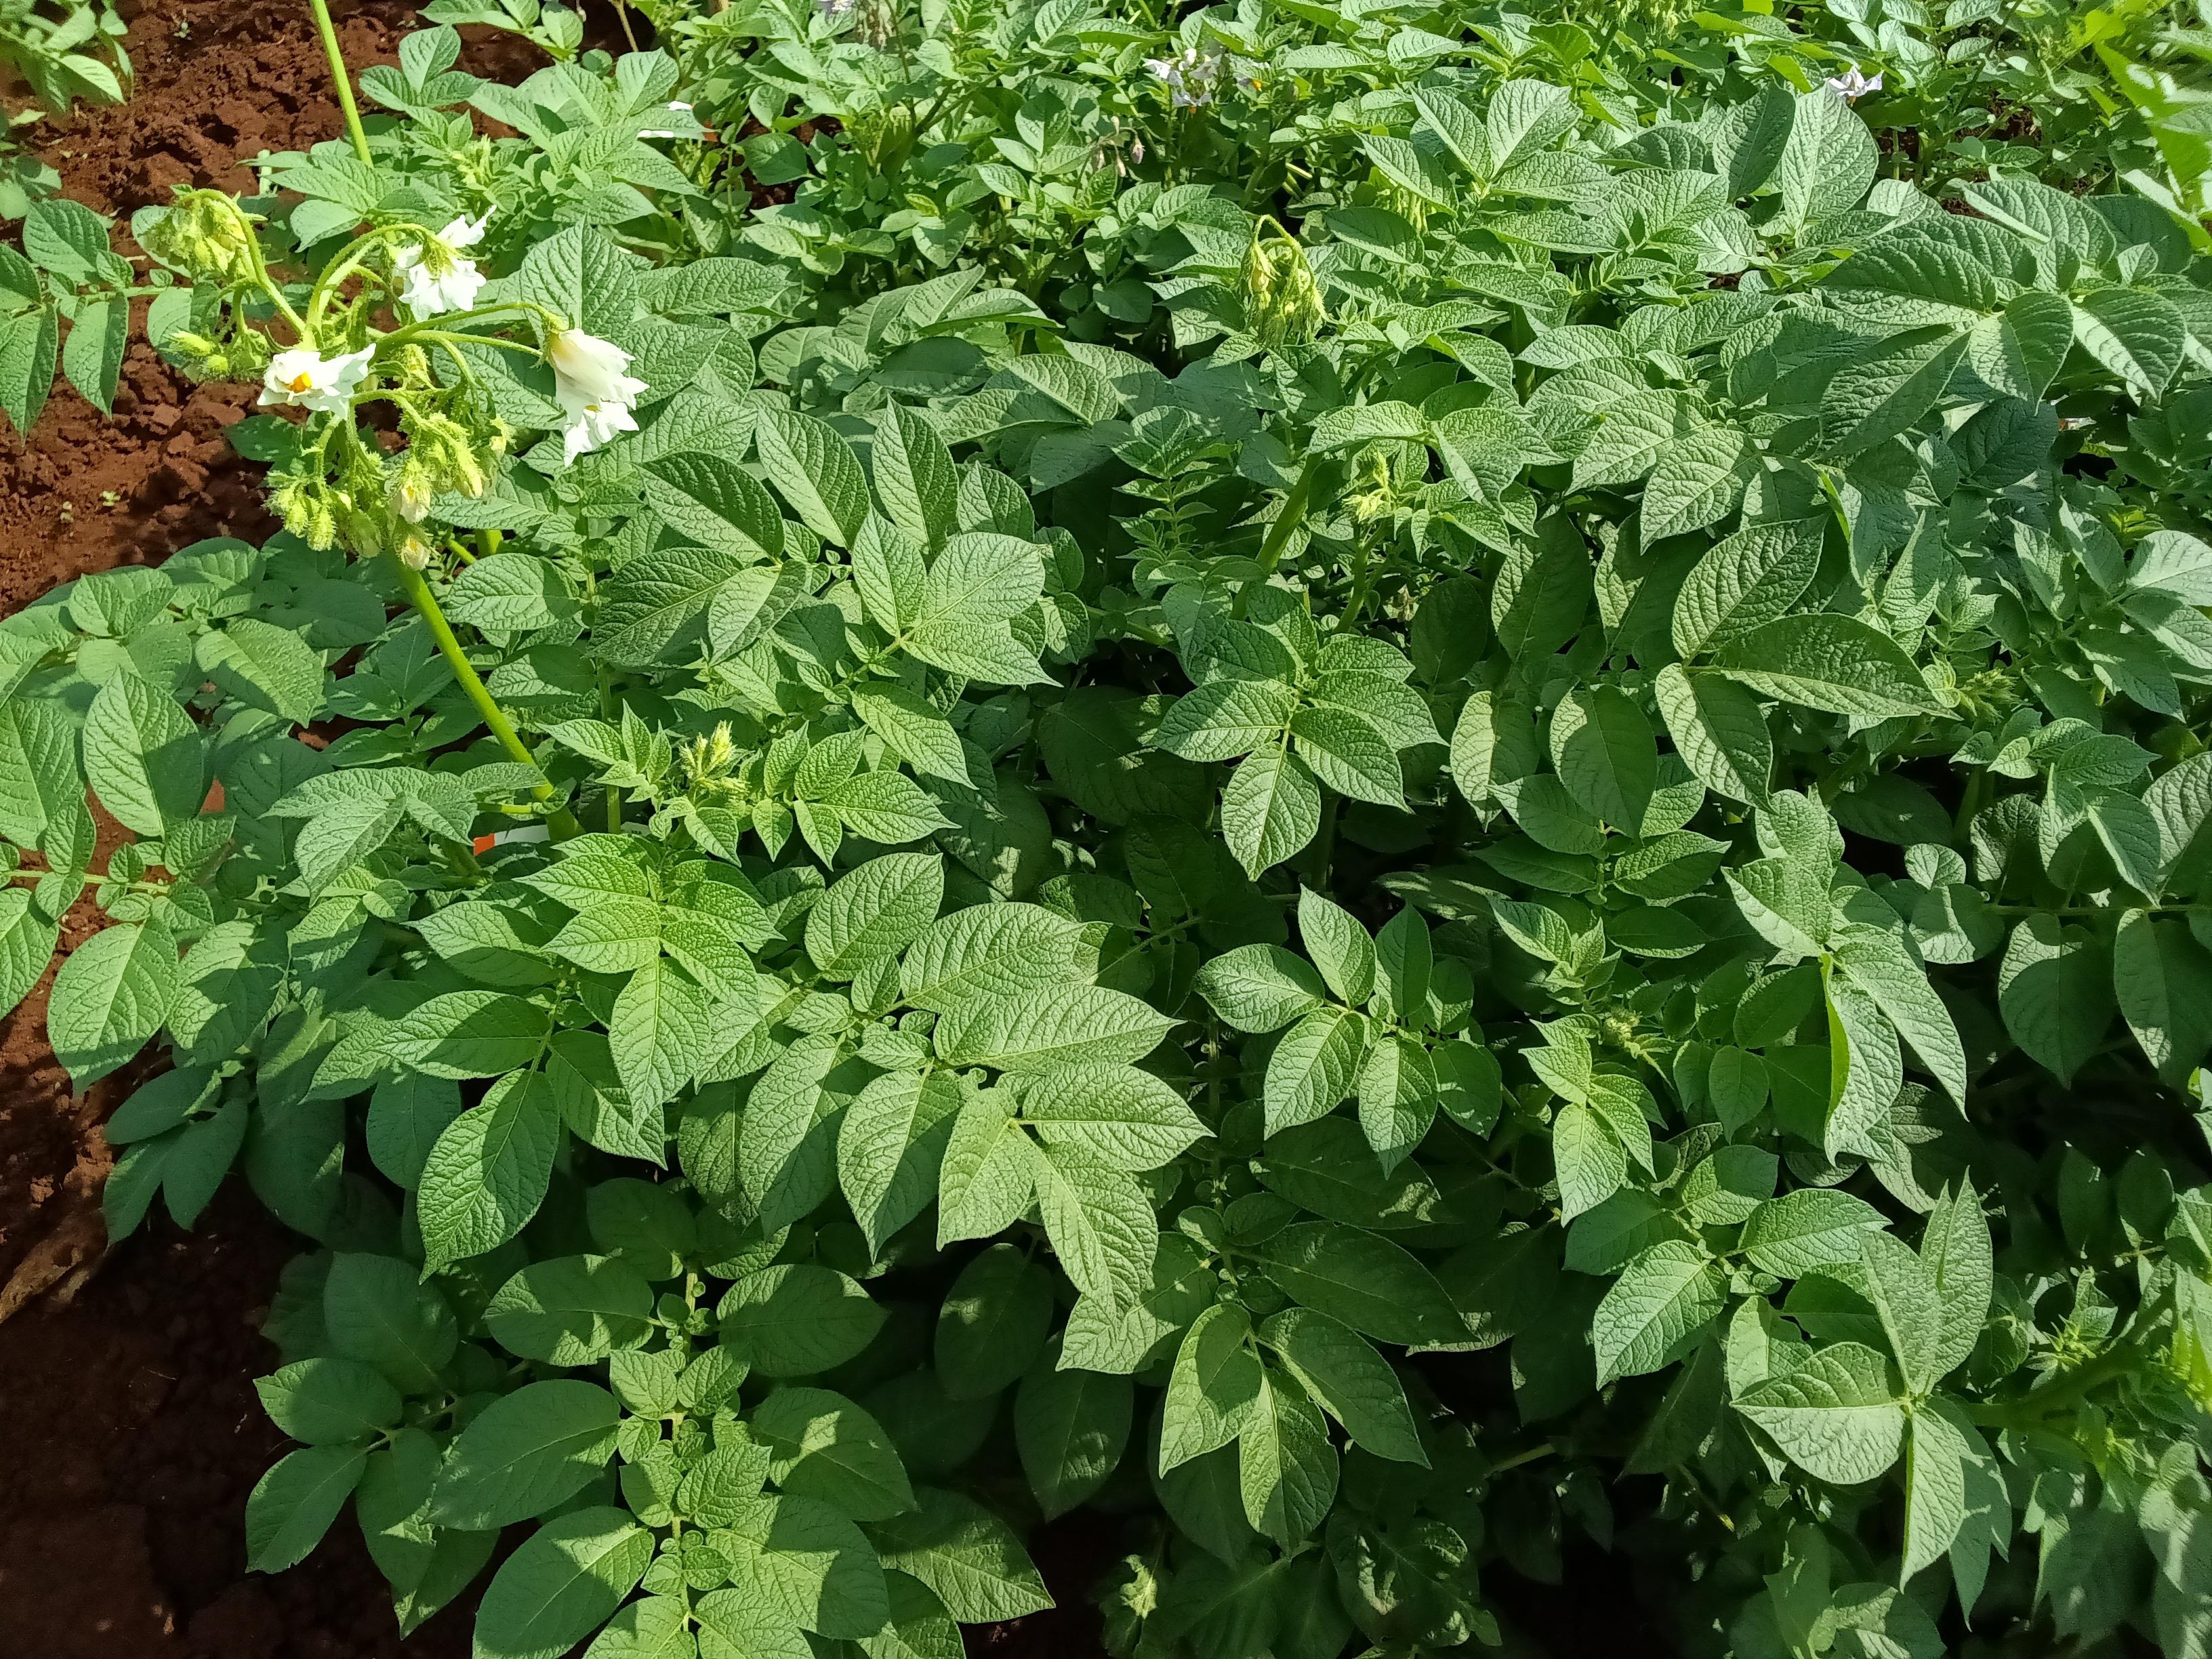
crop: potato
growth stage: flowering
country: Kenya
